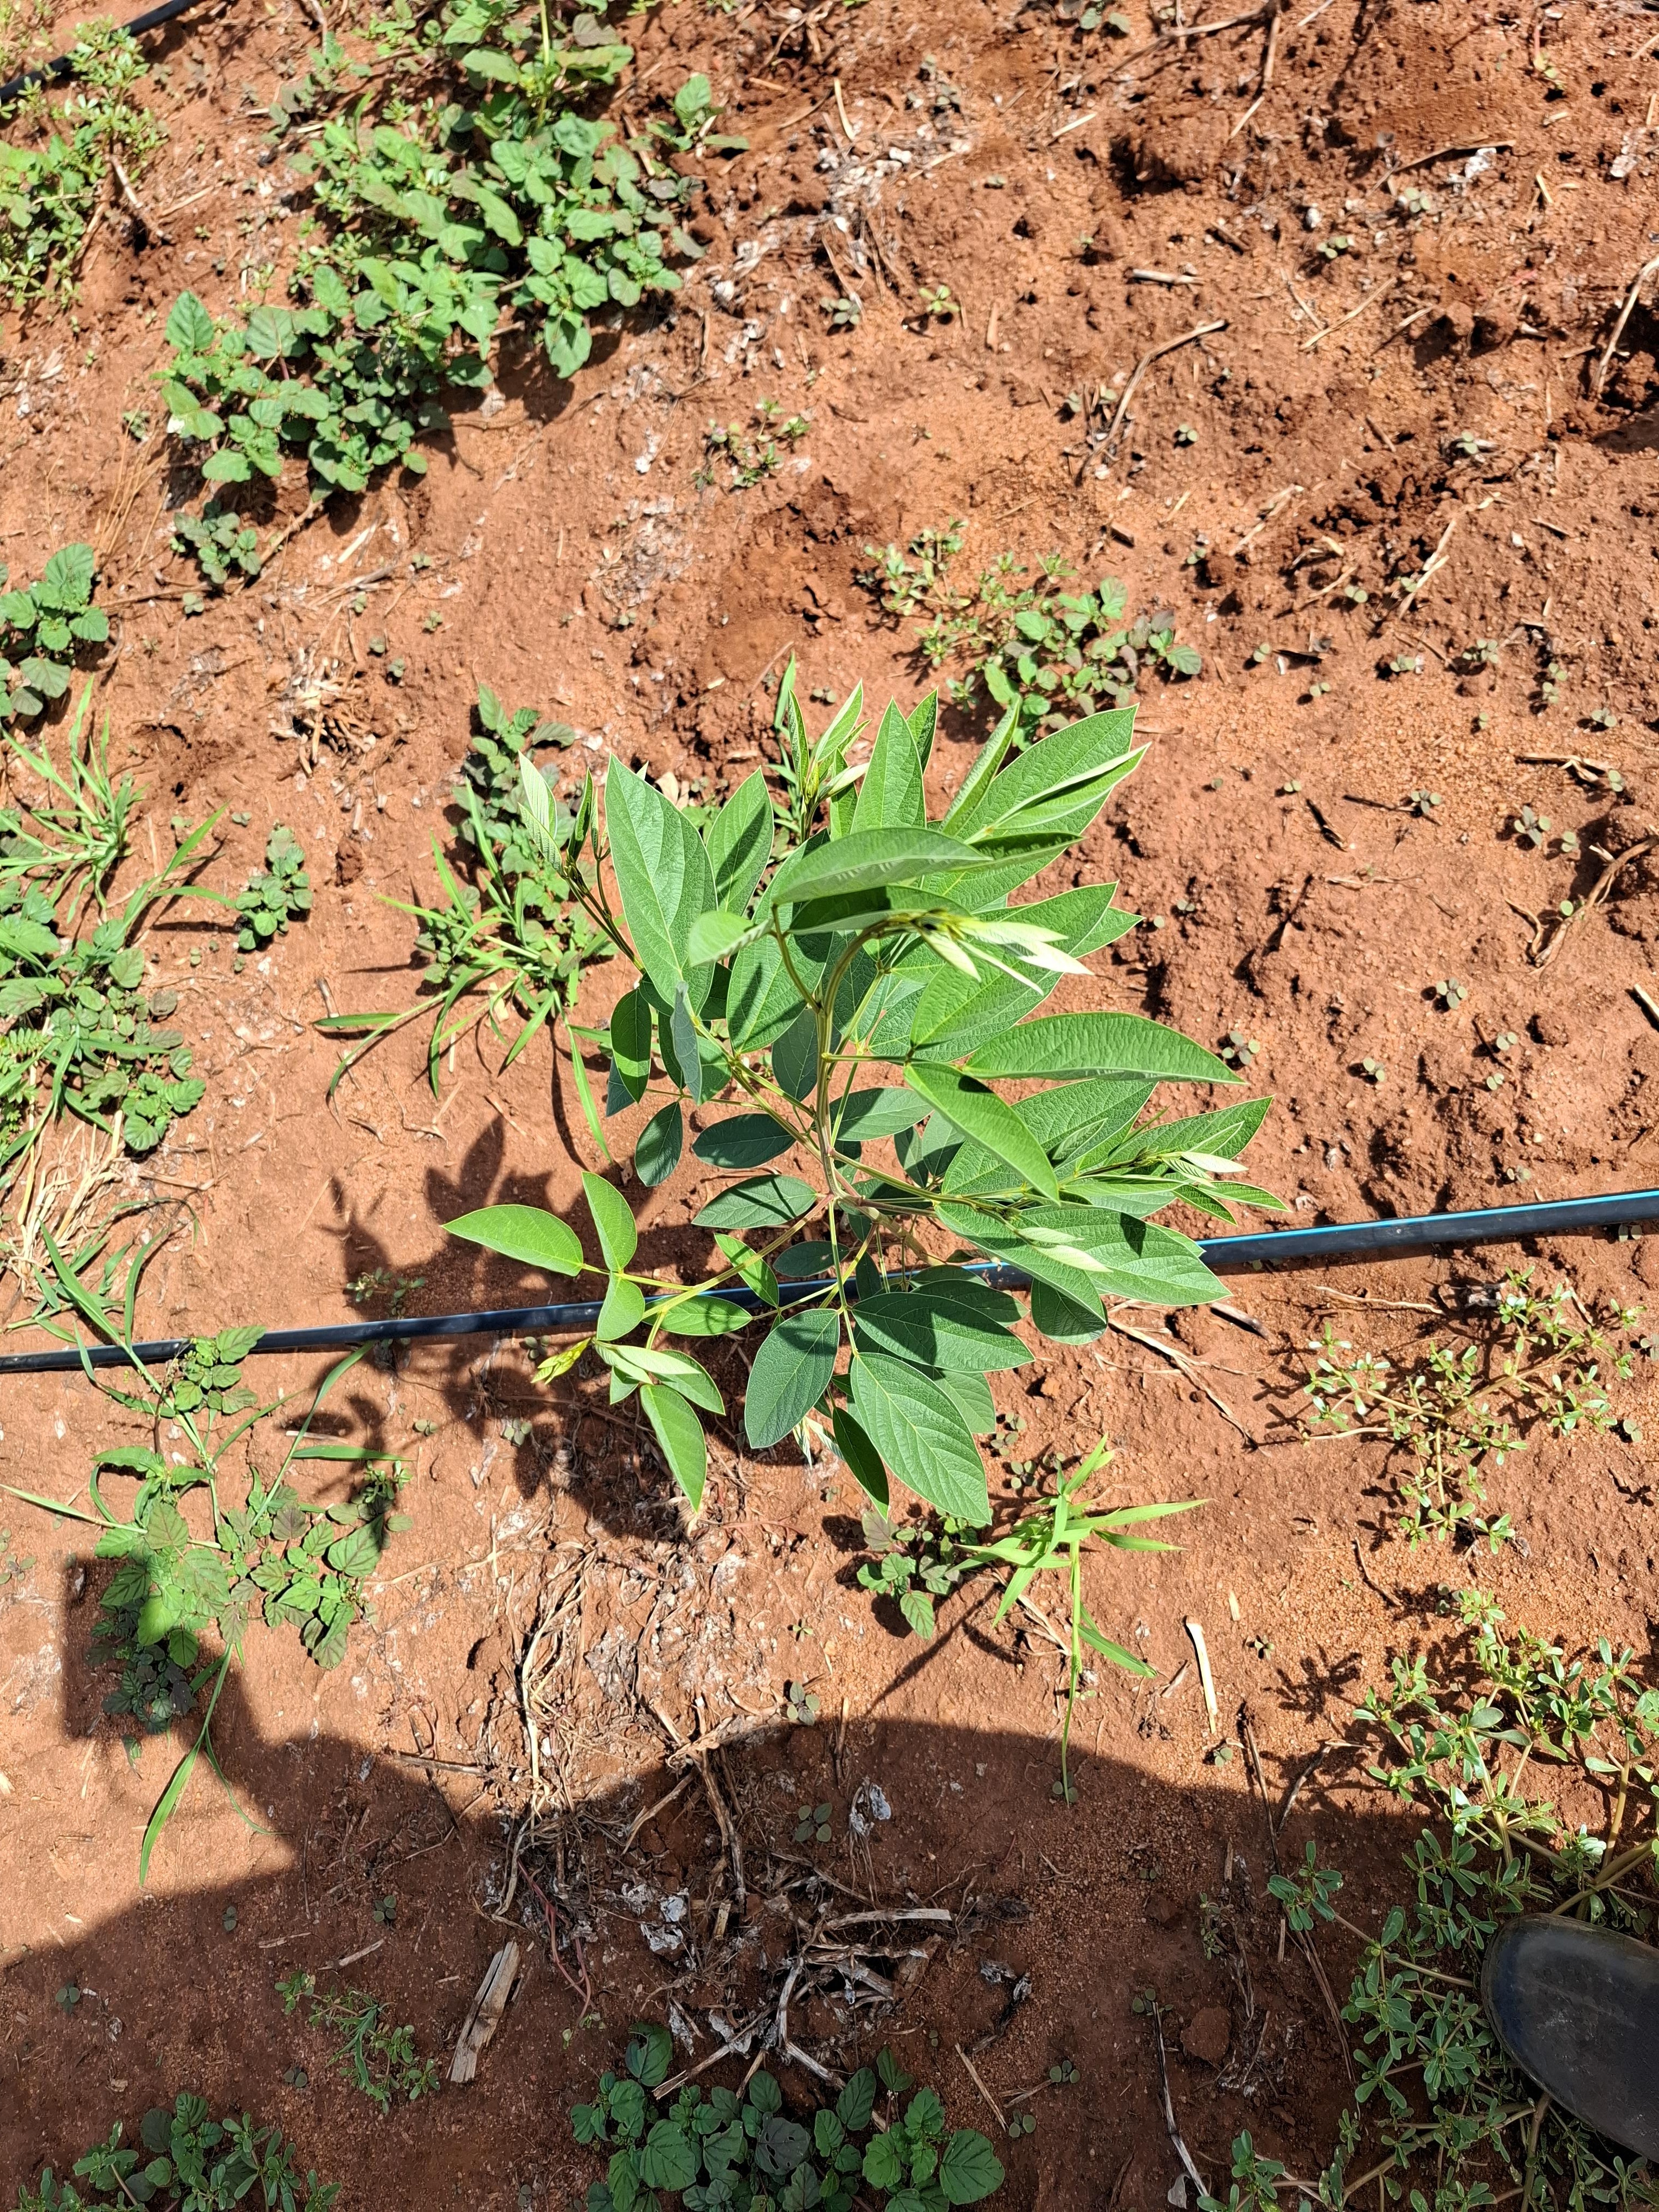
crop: pigeonpea
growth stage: flowering
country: Kenya
